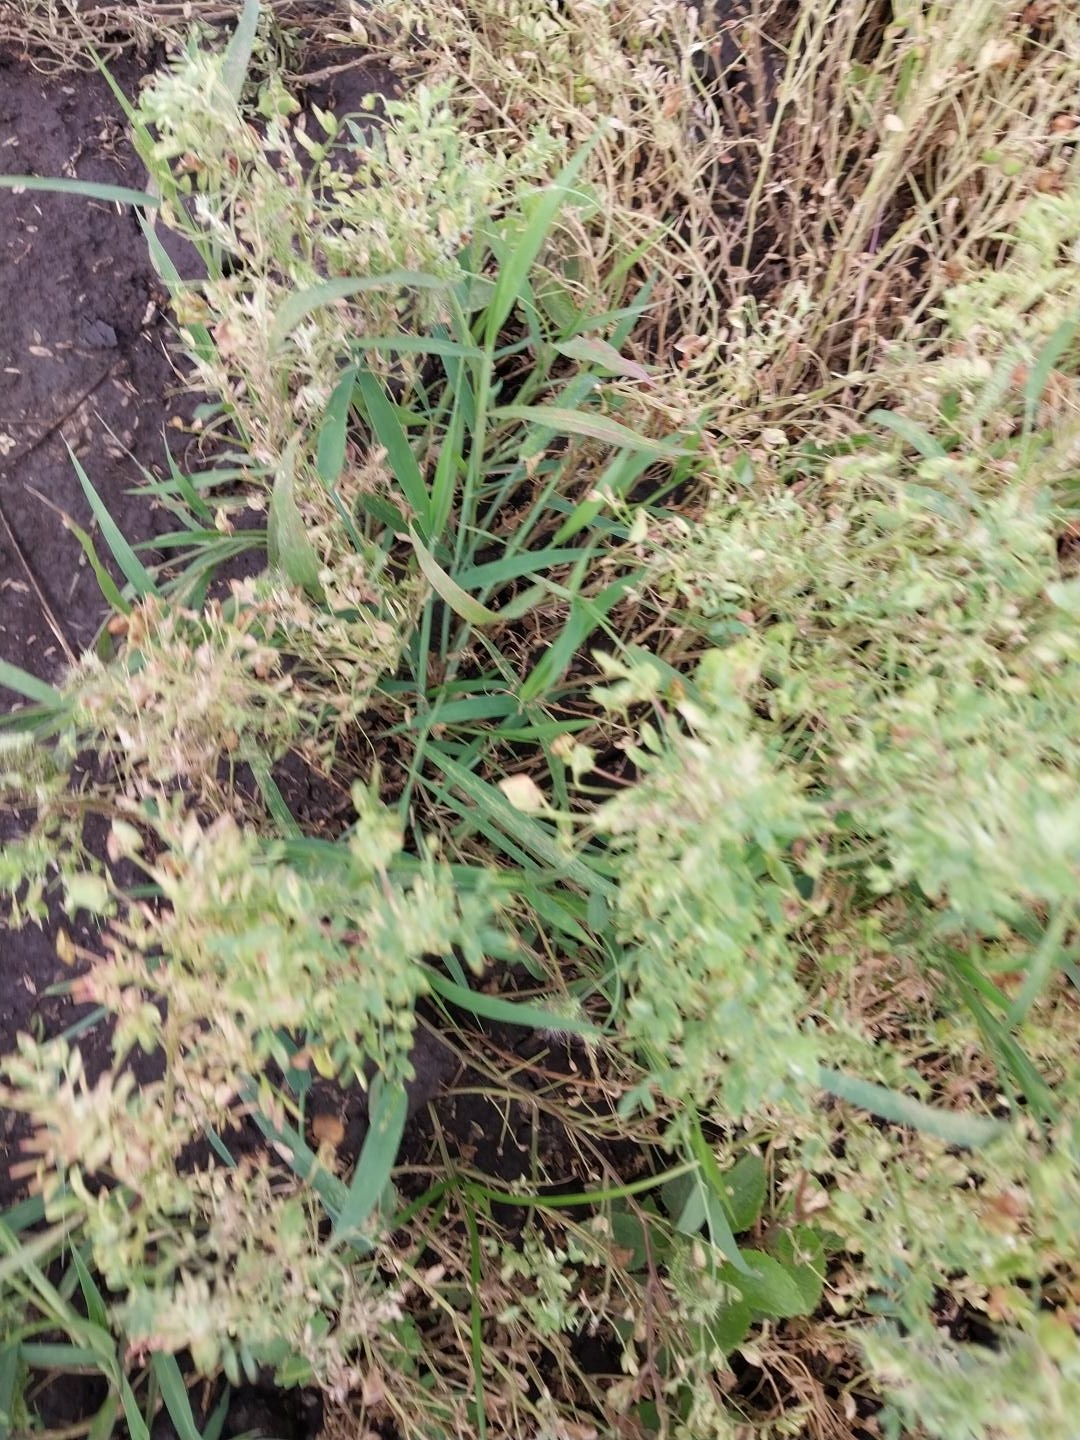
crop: lentil
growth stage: development pod
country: Tanzania
